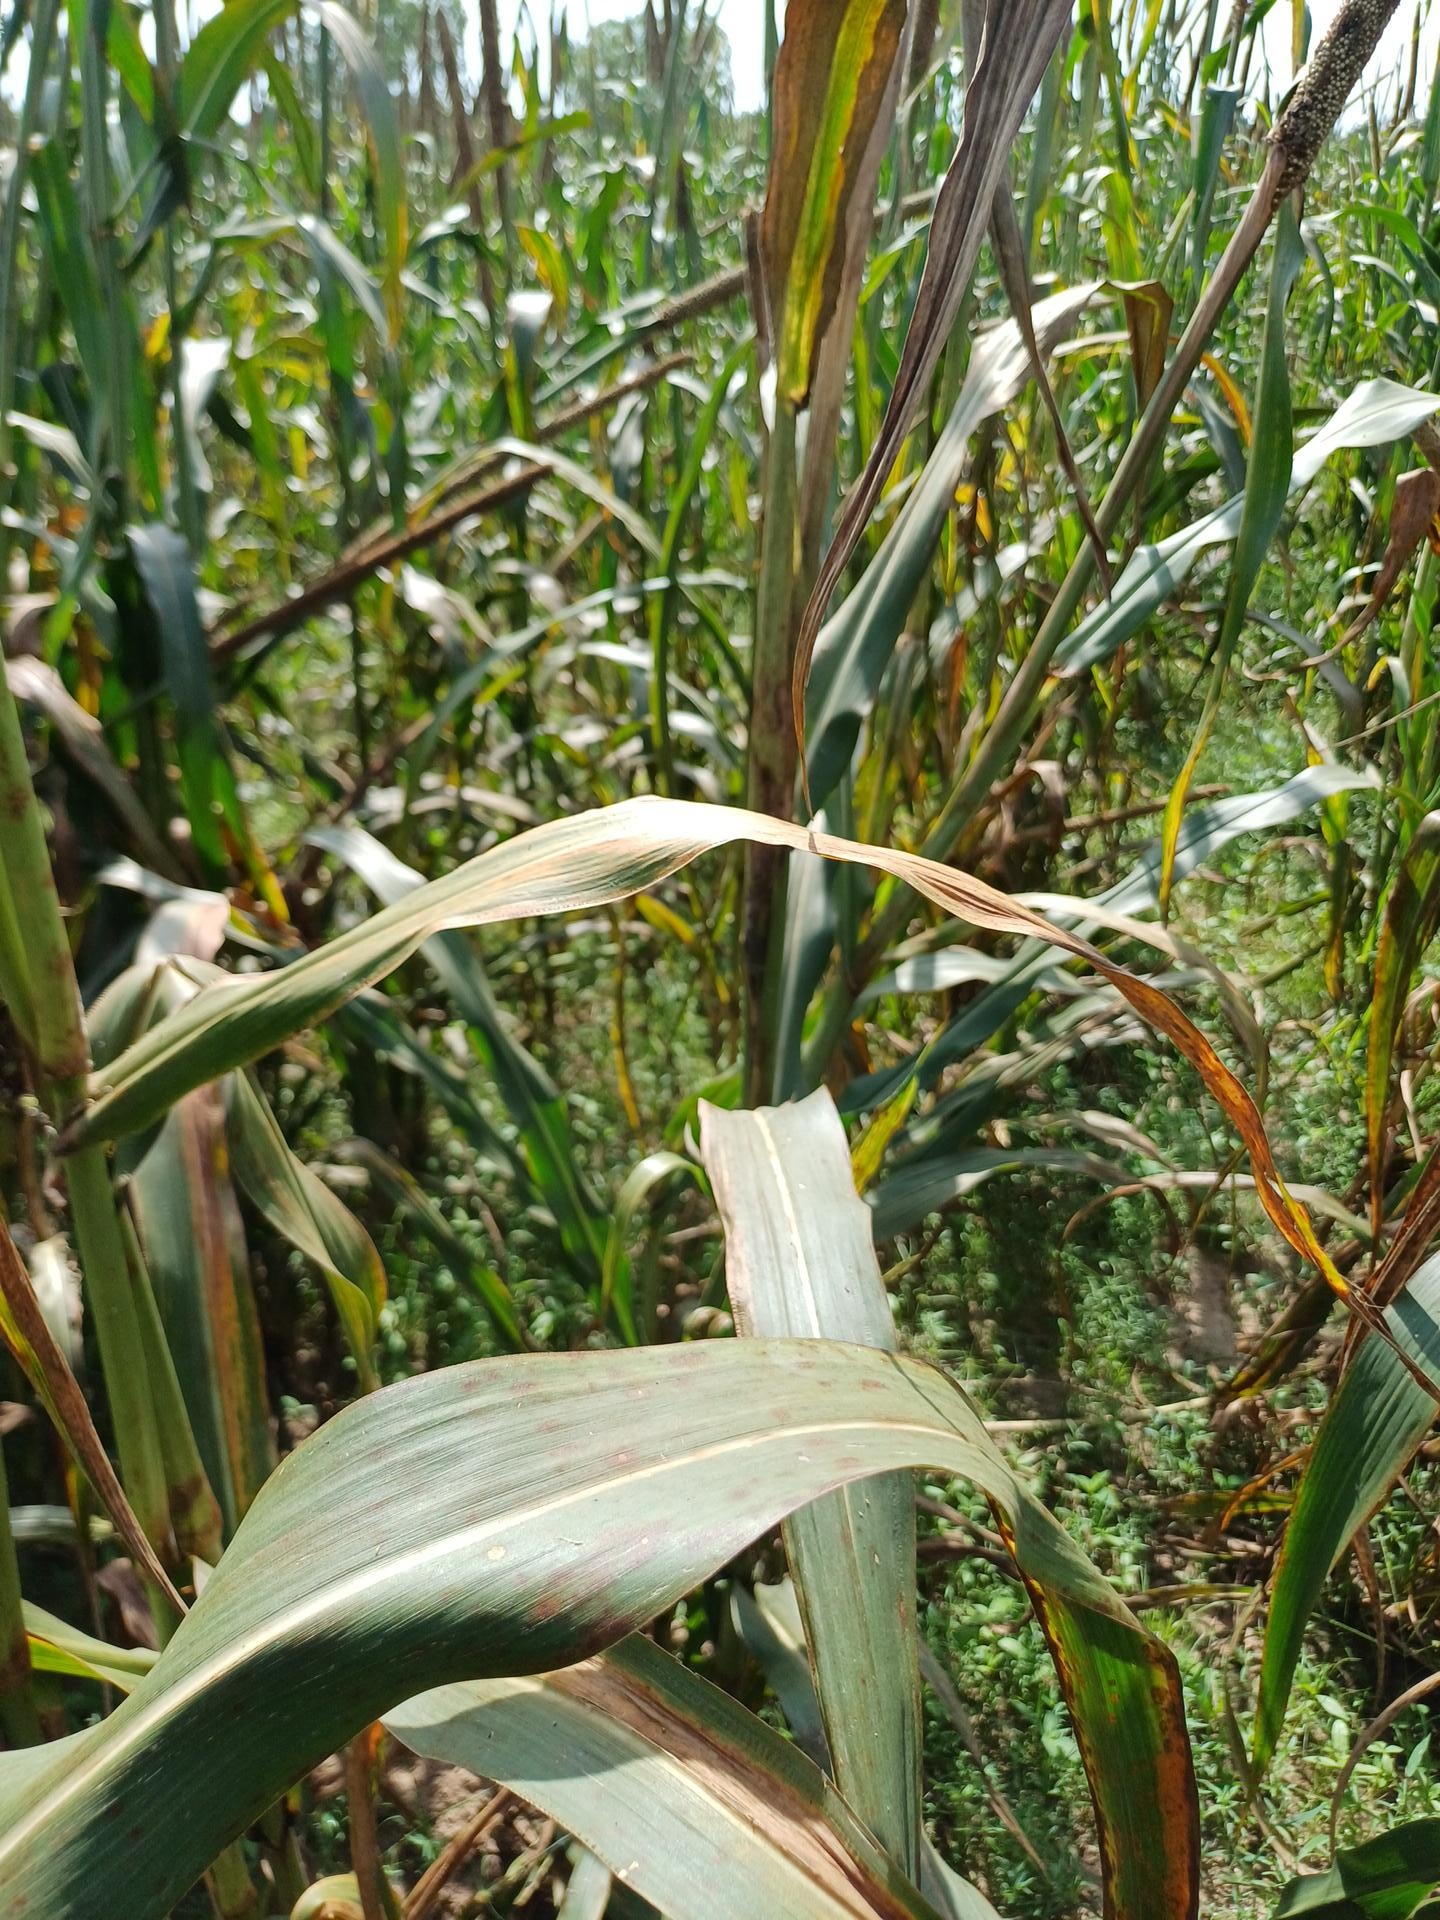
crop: pearl millet
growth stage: filling grain
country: Senegal
